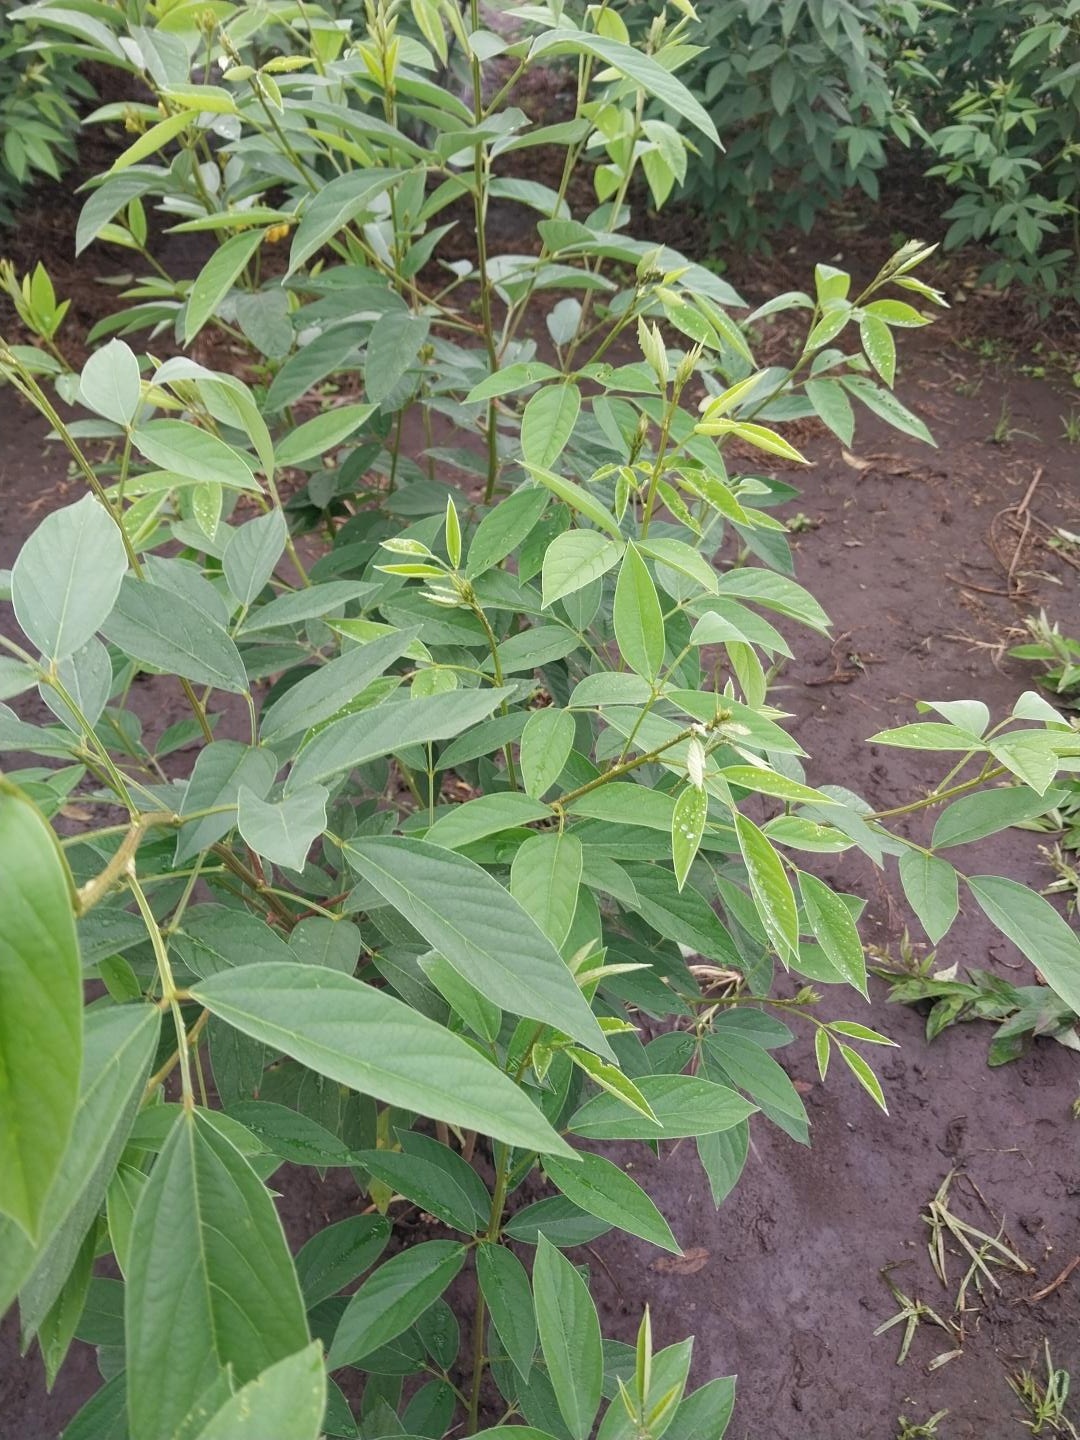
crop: pigeonpea
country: Tanzania
